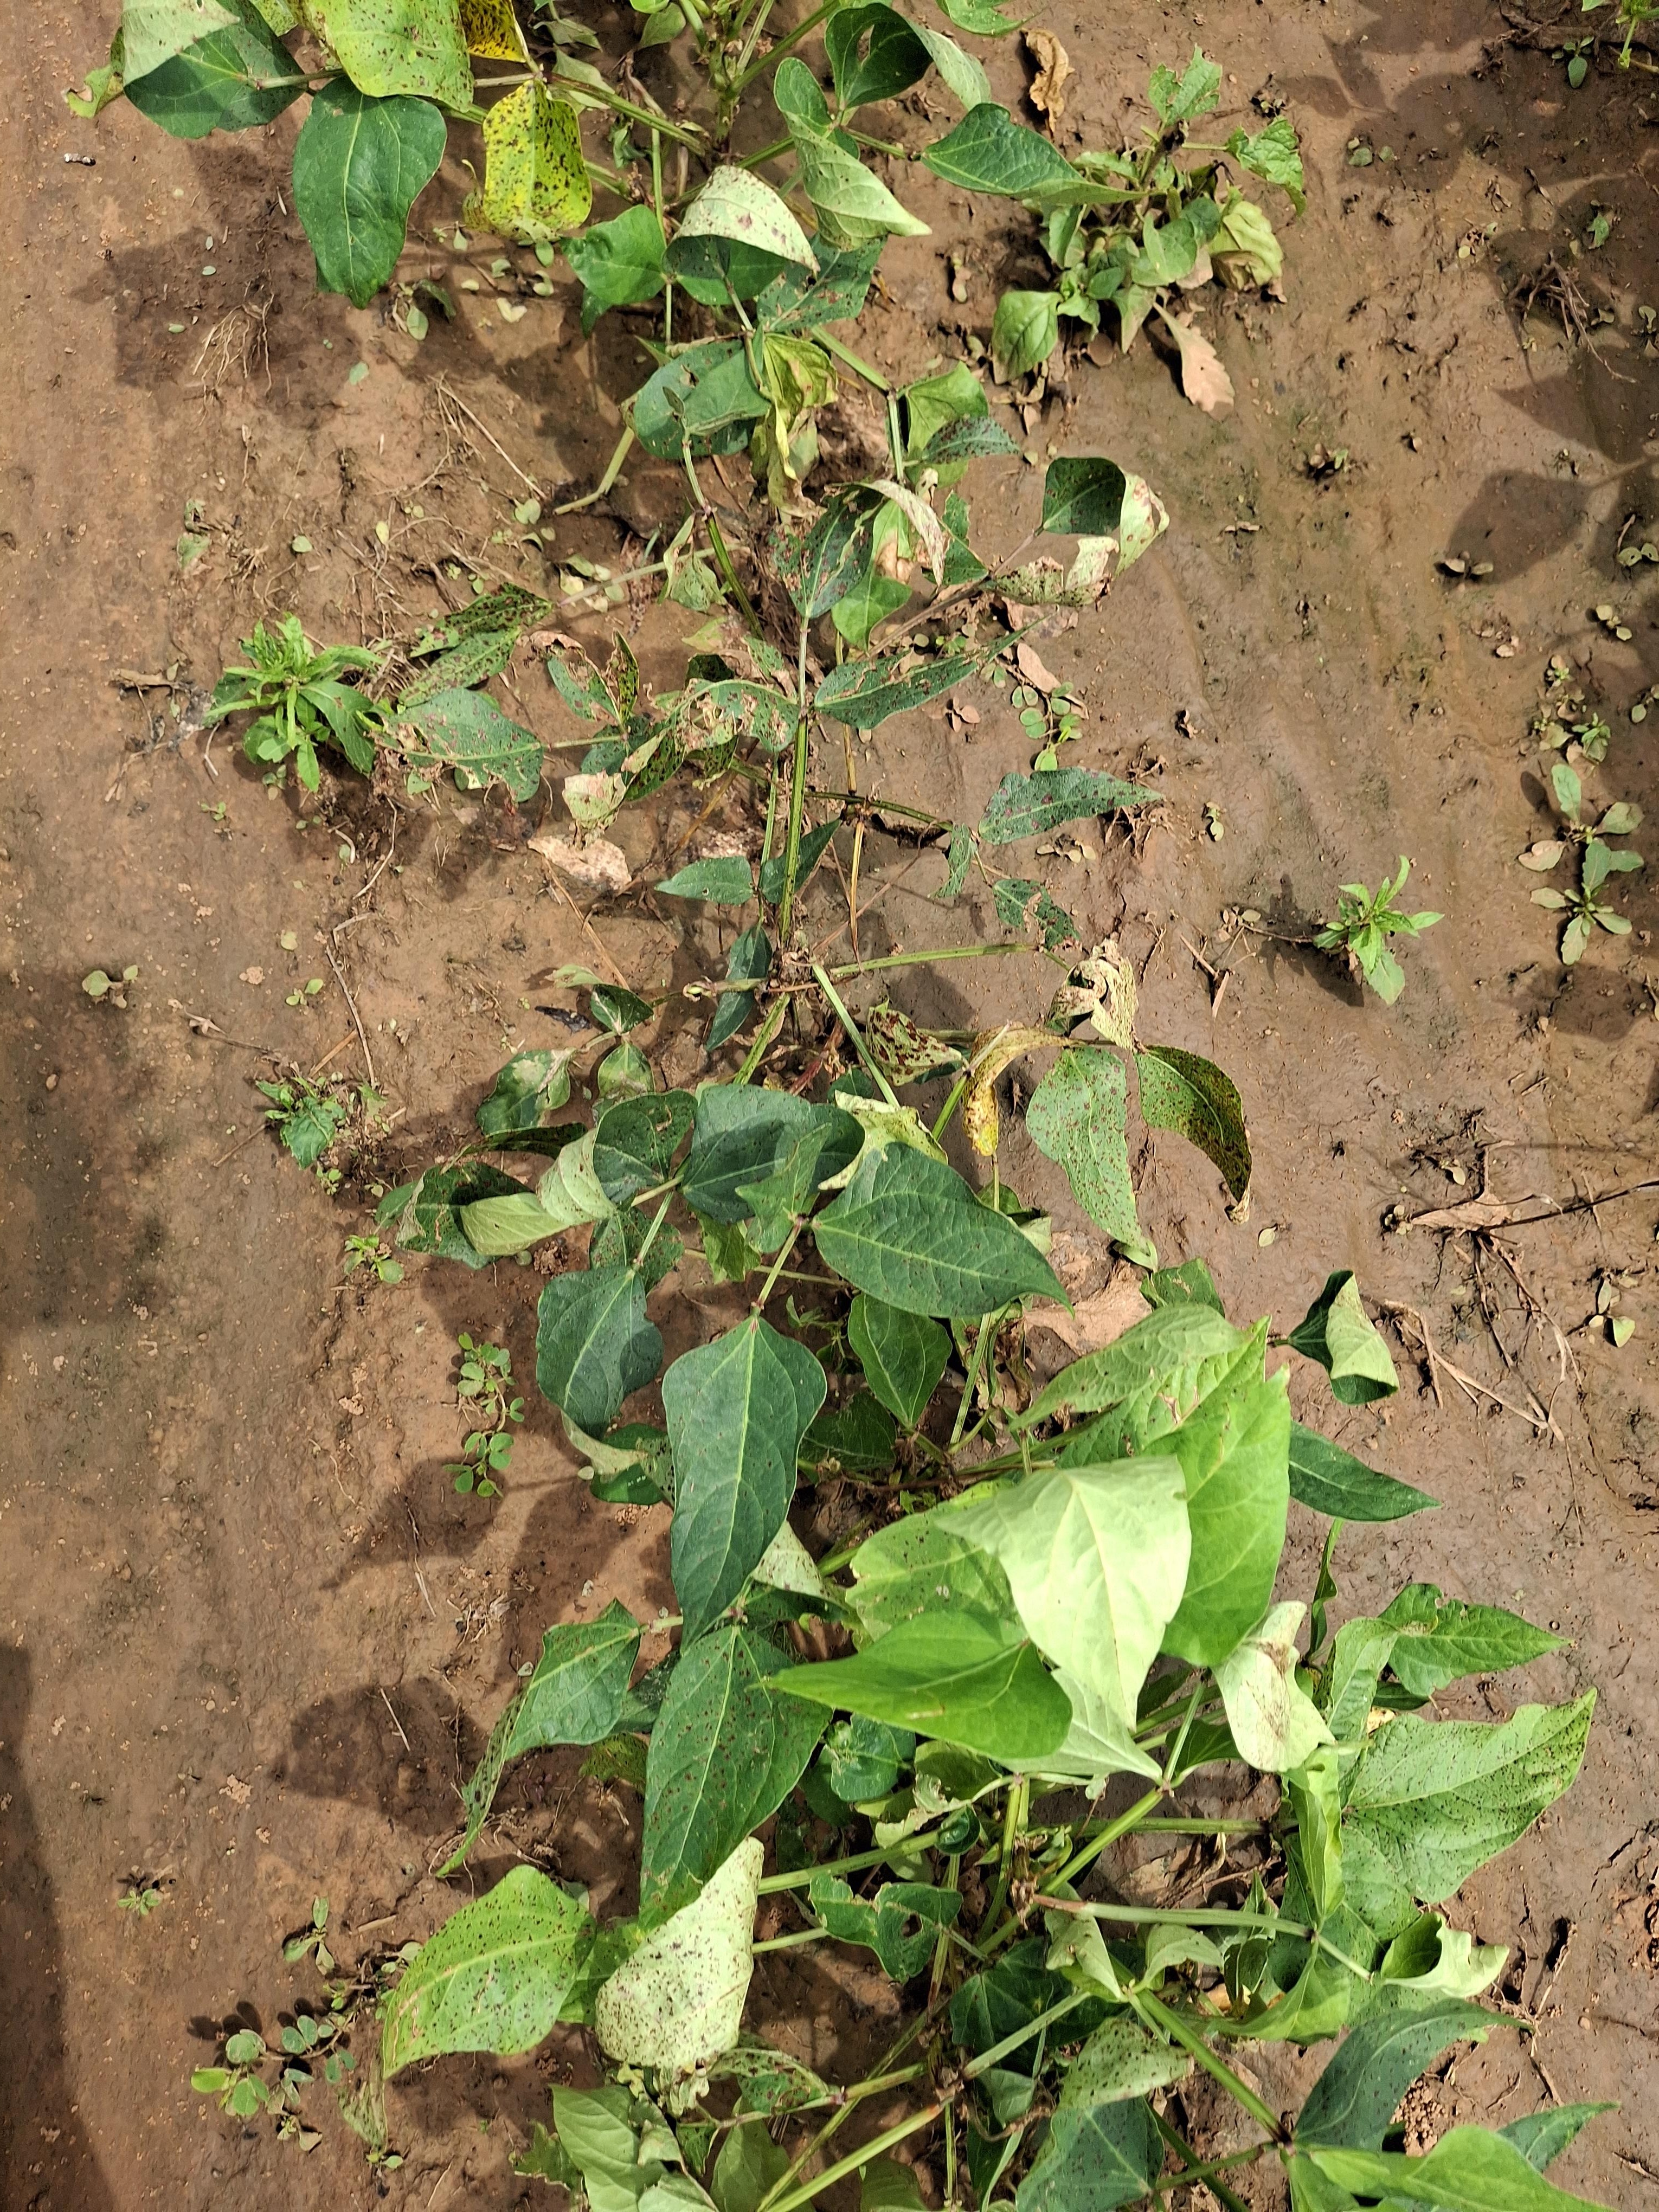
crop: cowpea
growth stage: vegetative
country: Nigeria
